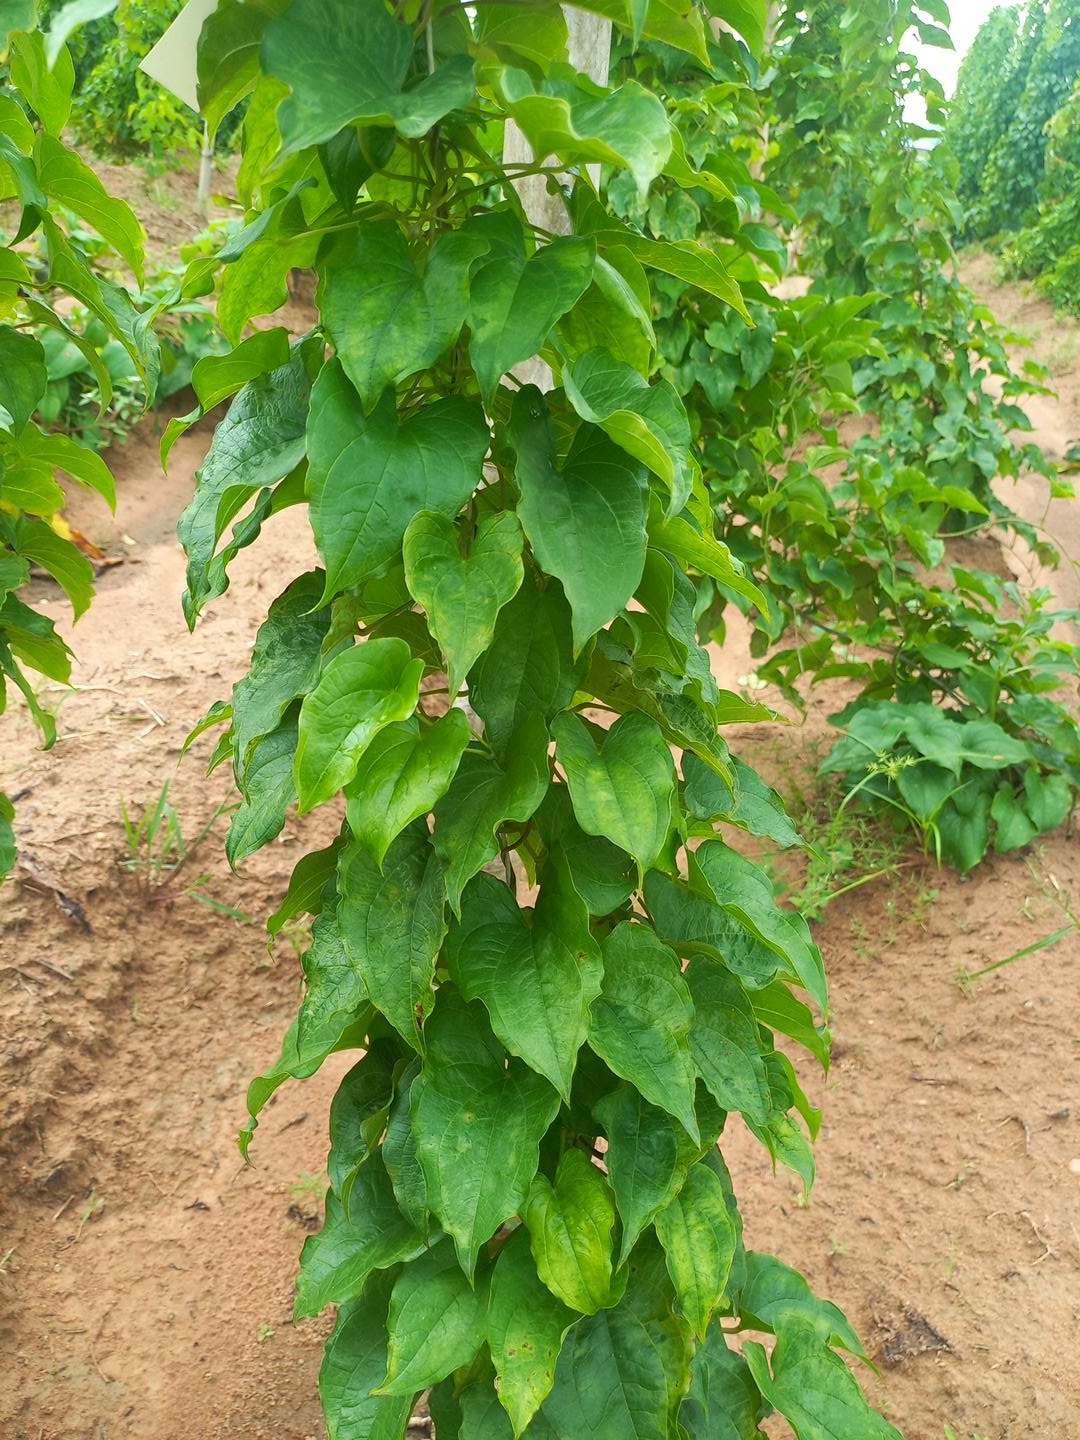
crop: yam
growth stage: vegetative
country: Nigeria
